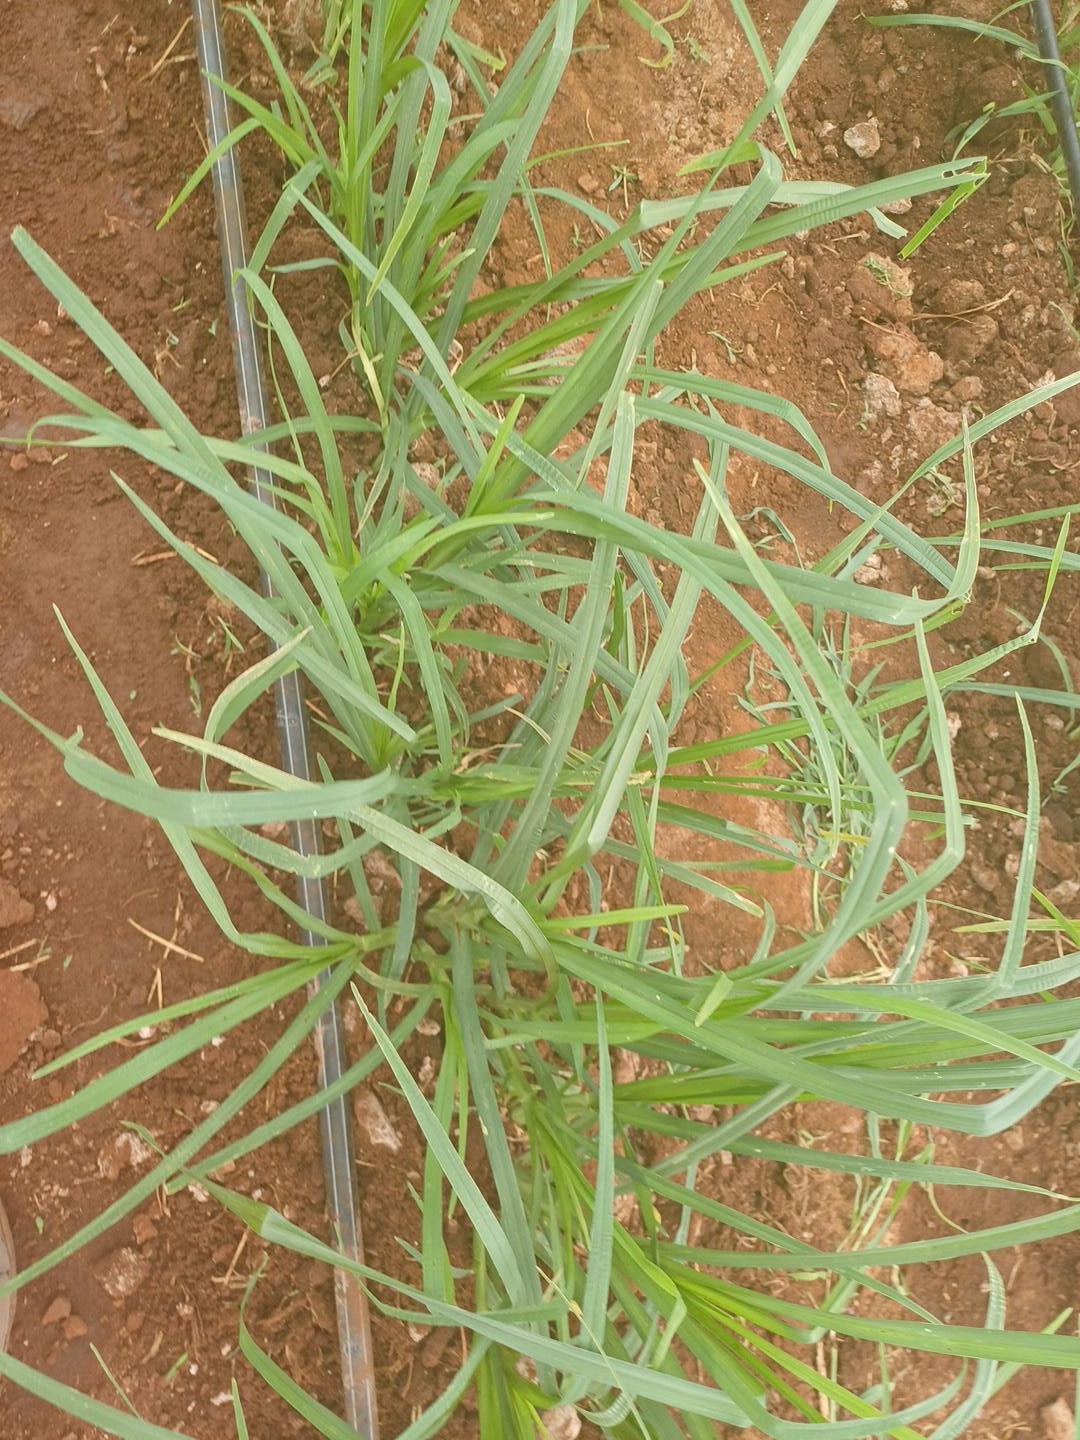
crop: finger millet
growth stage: vegetative
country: Kenya
